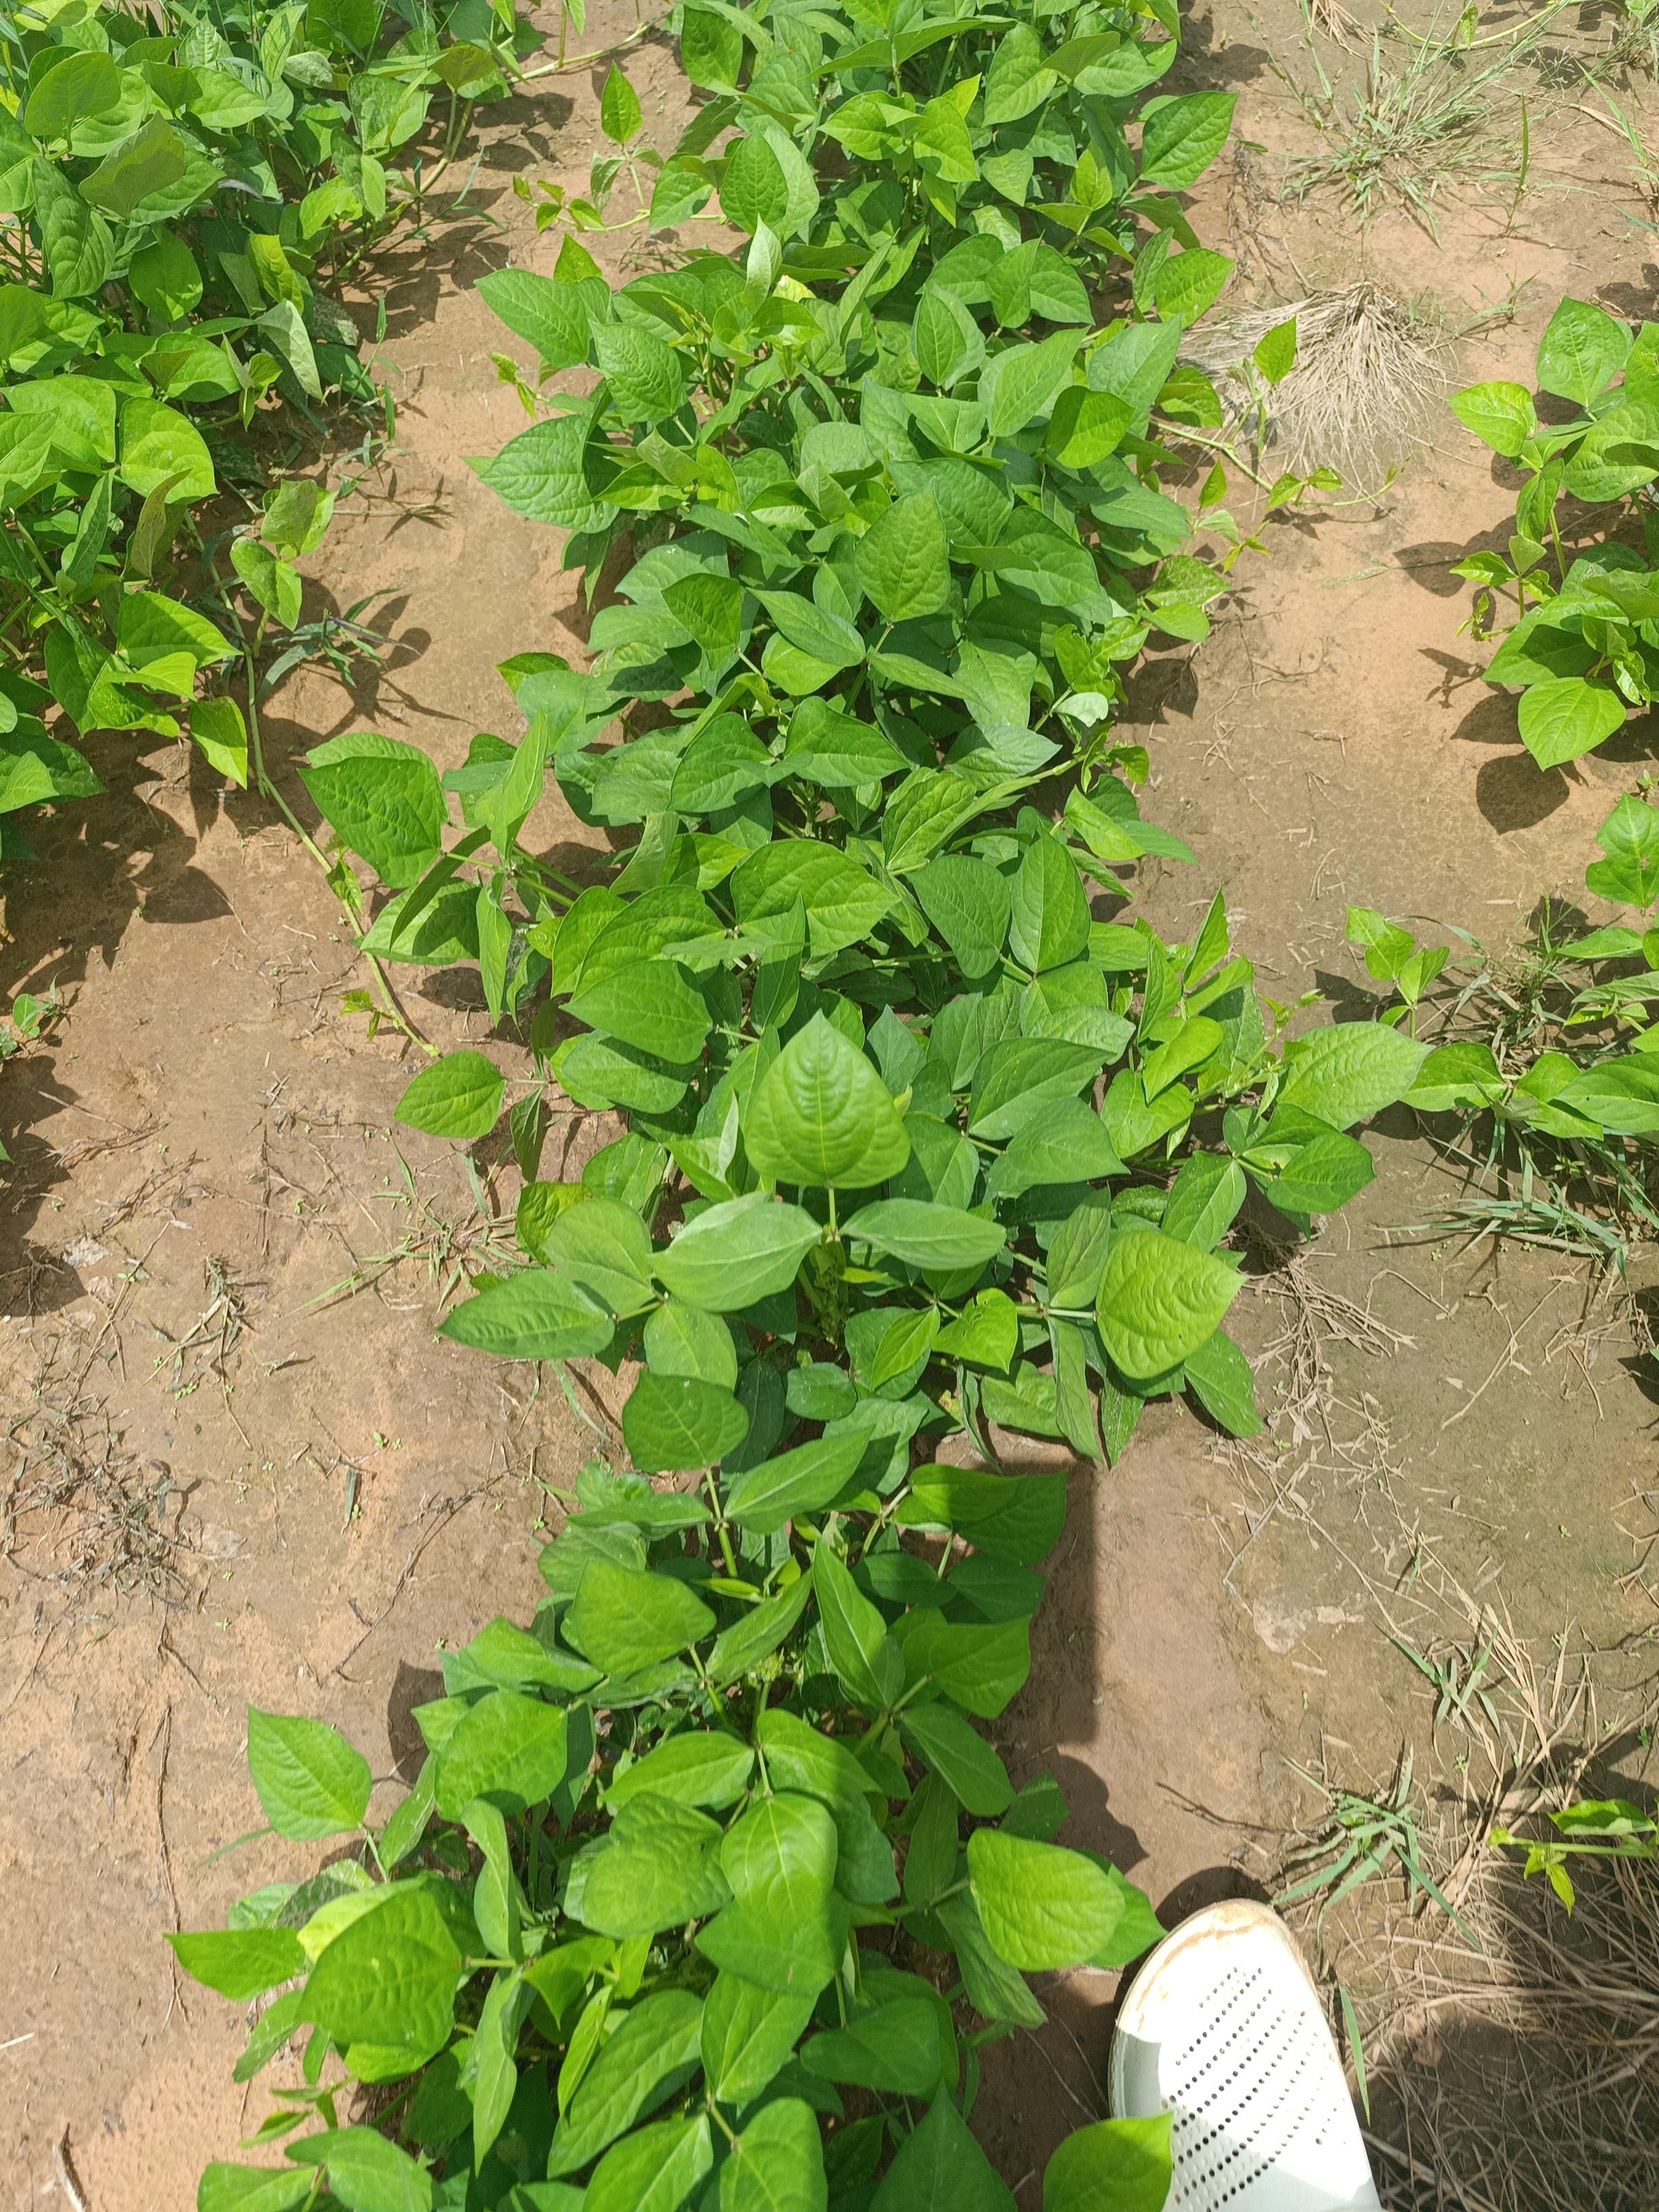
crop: cowpea
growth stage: vegetative
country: Nigeria
